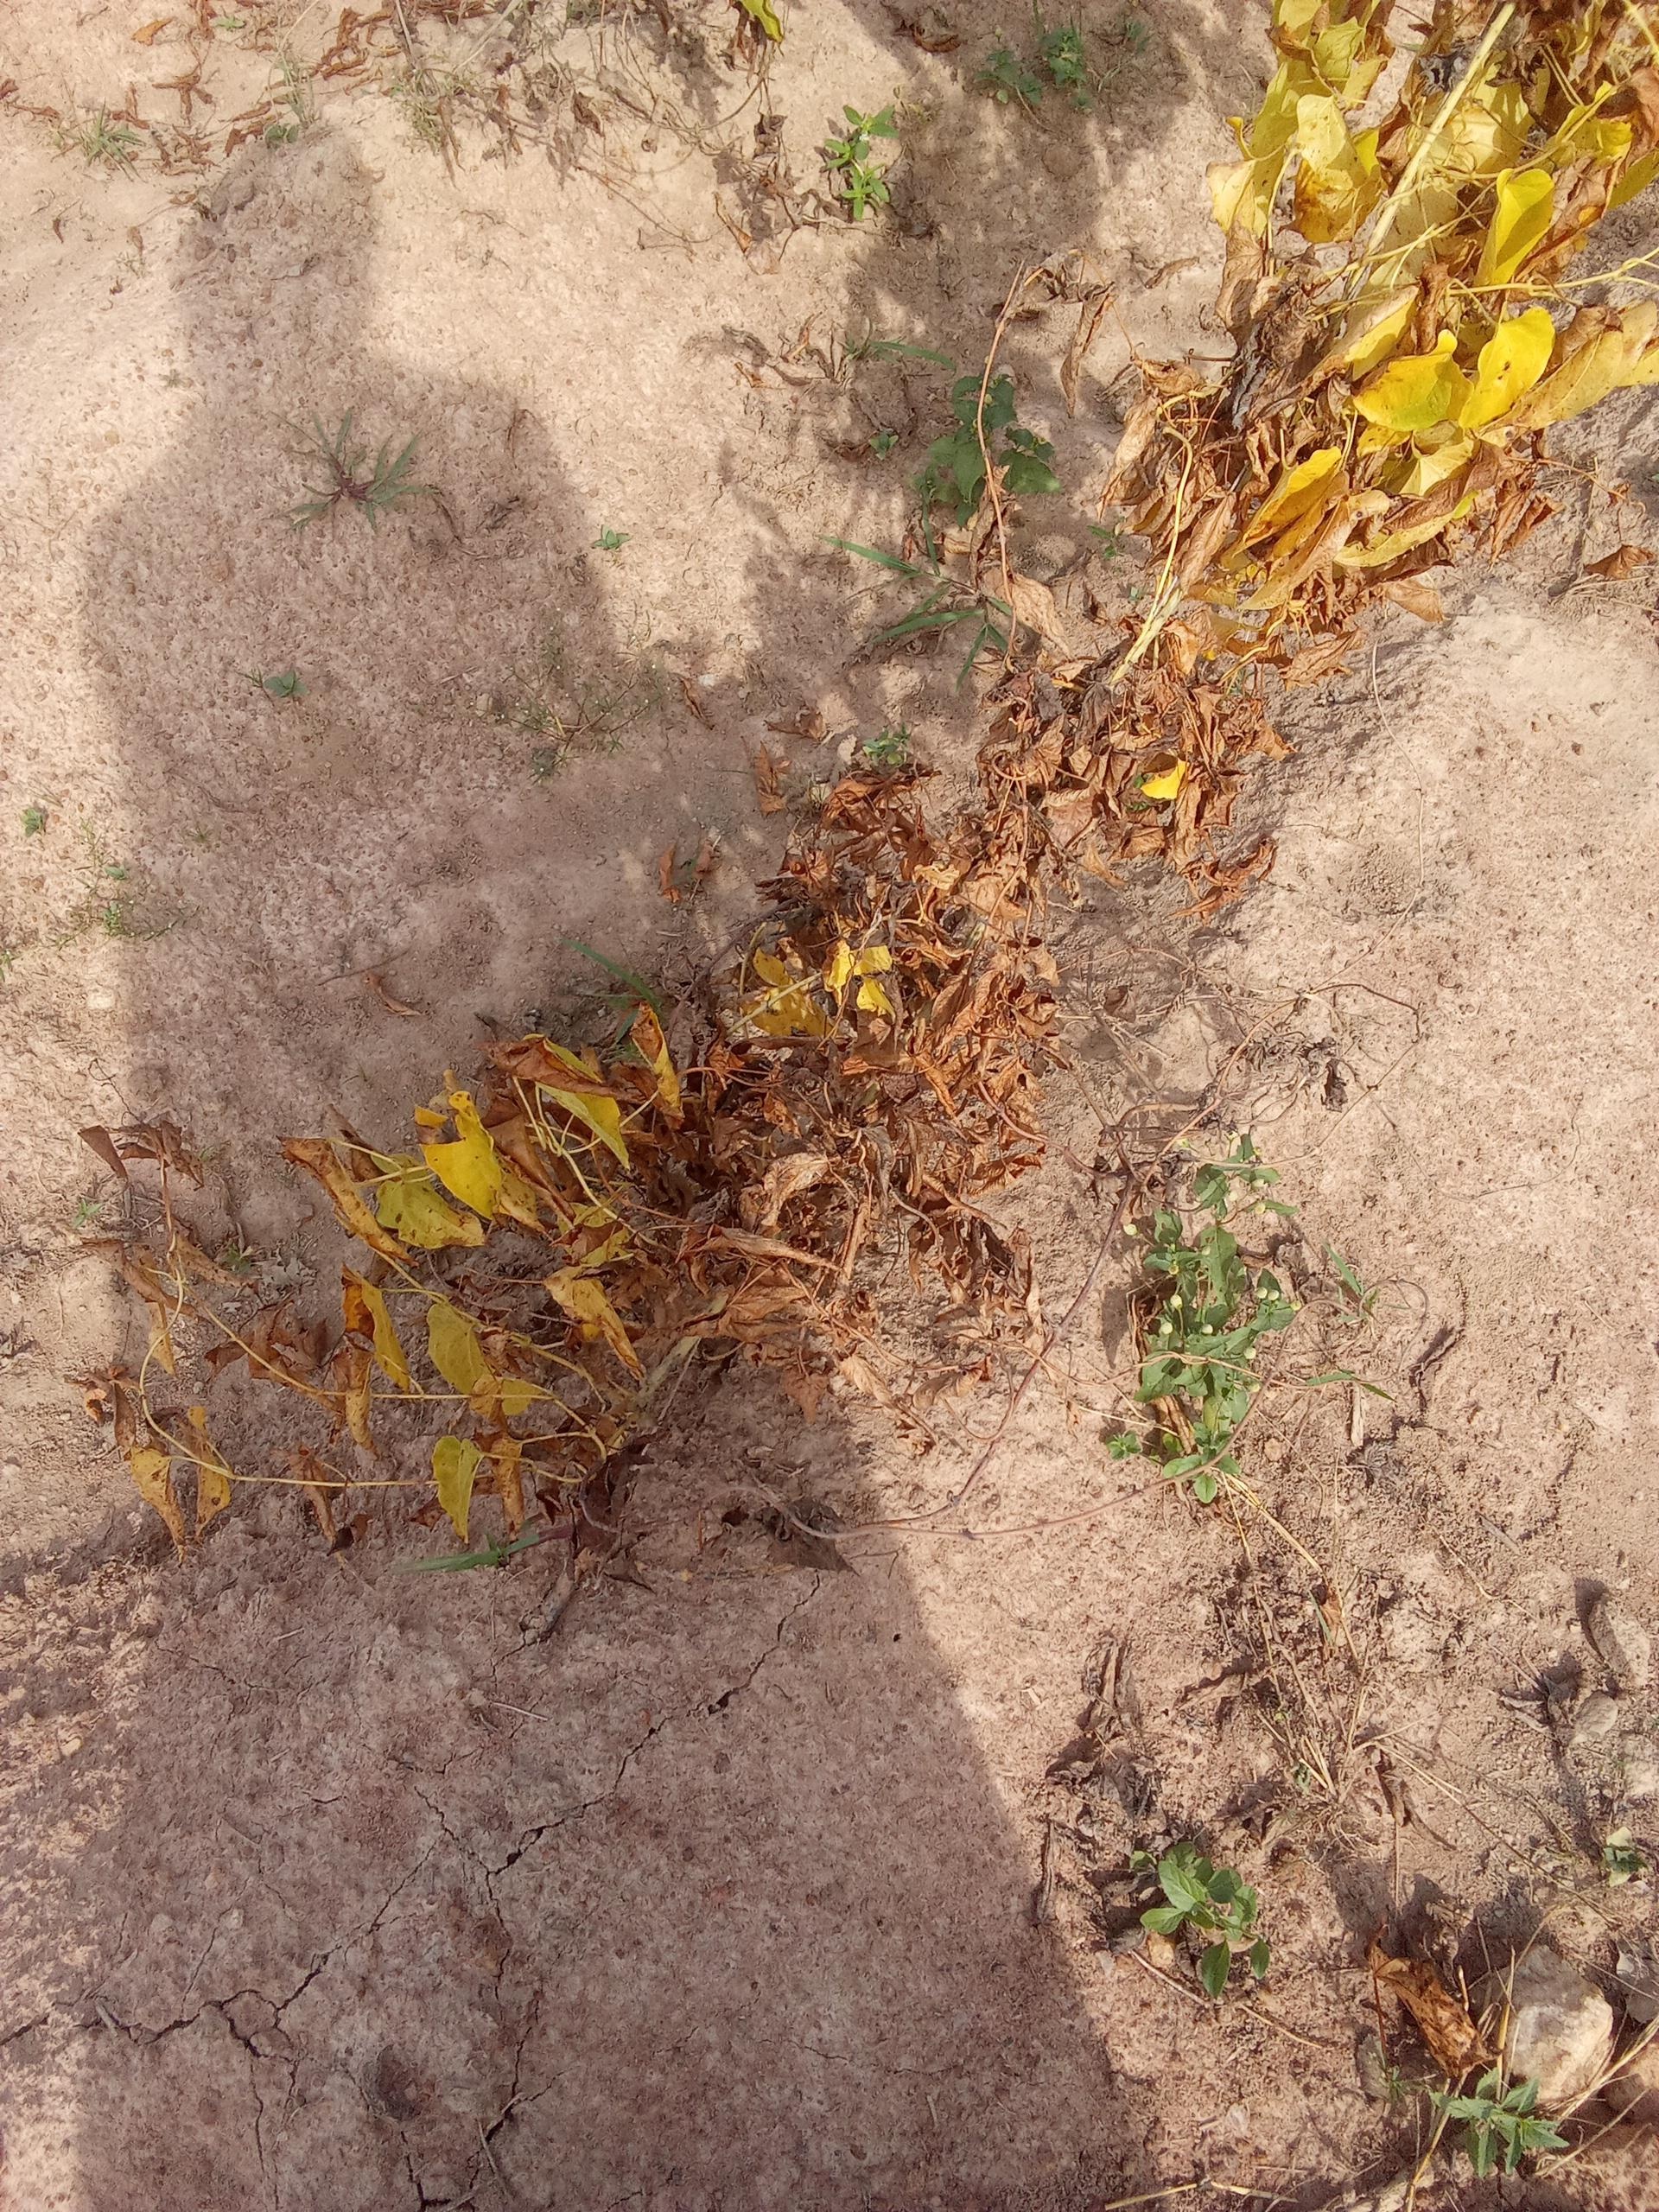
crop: yam
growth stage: maturity
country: Nigeria
